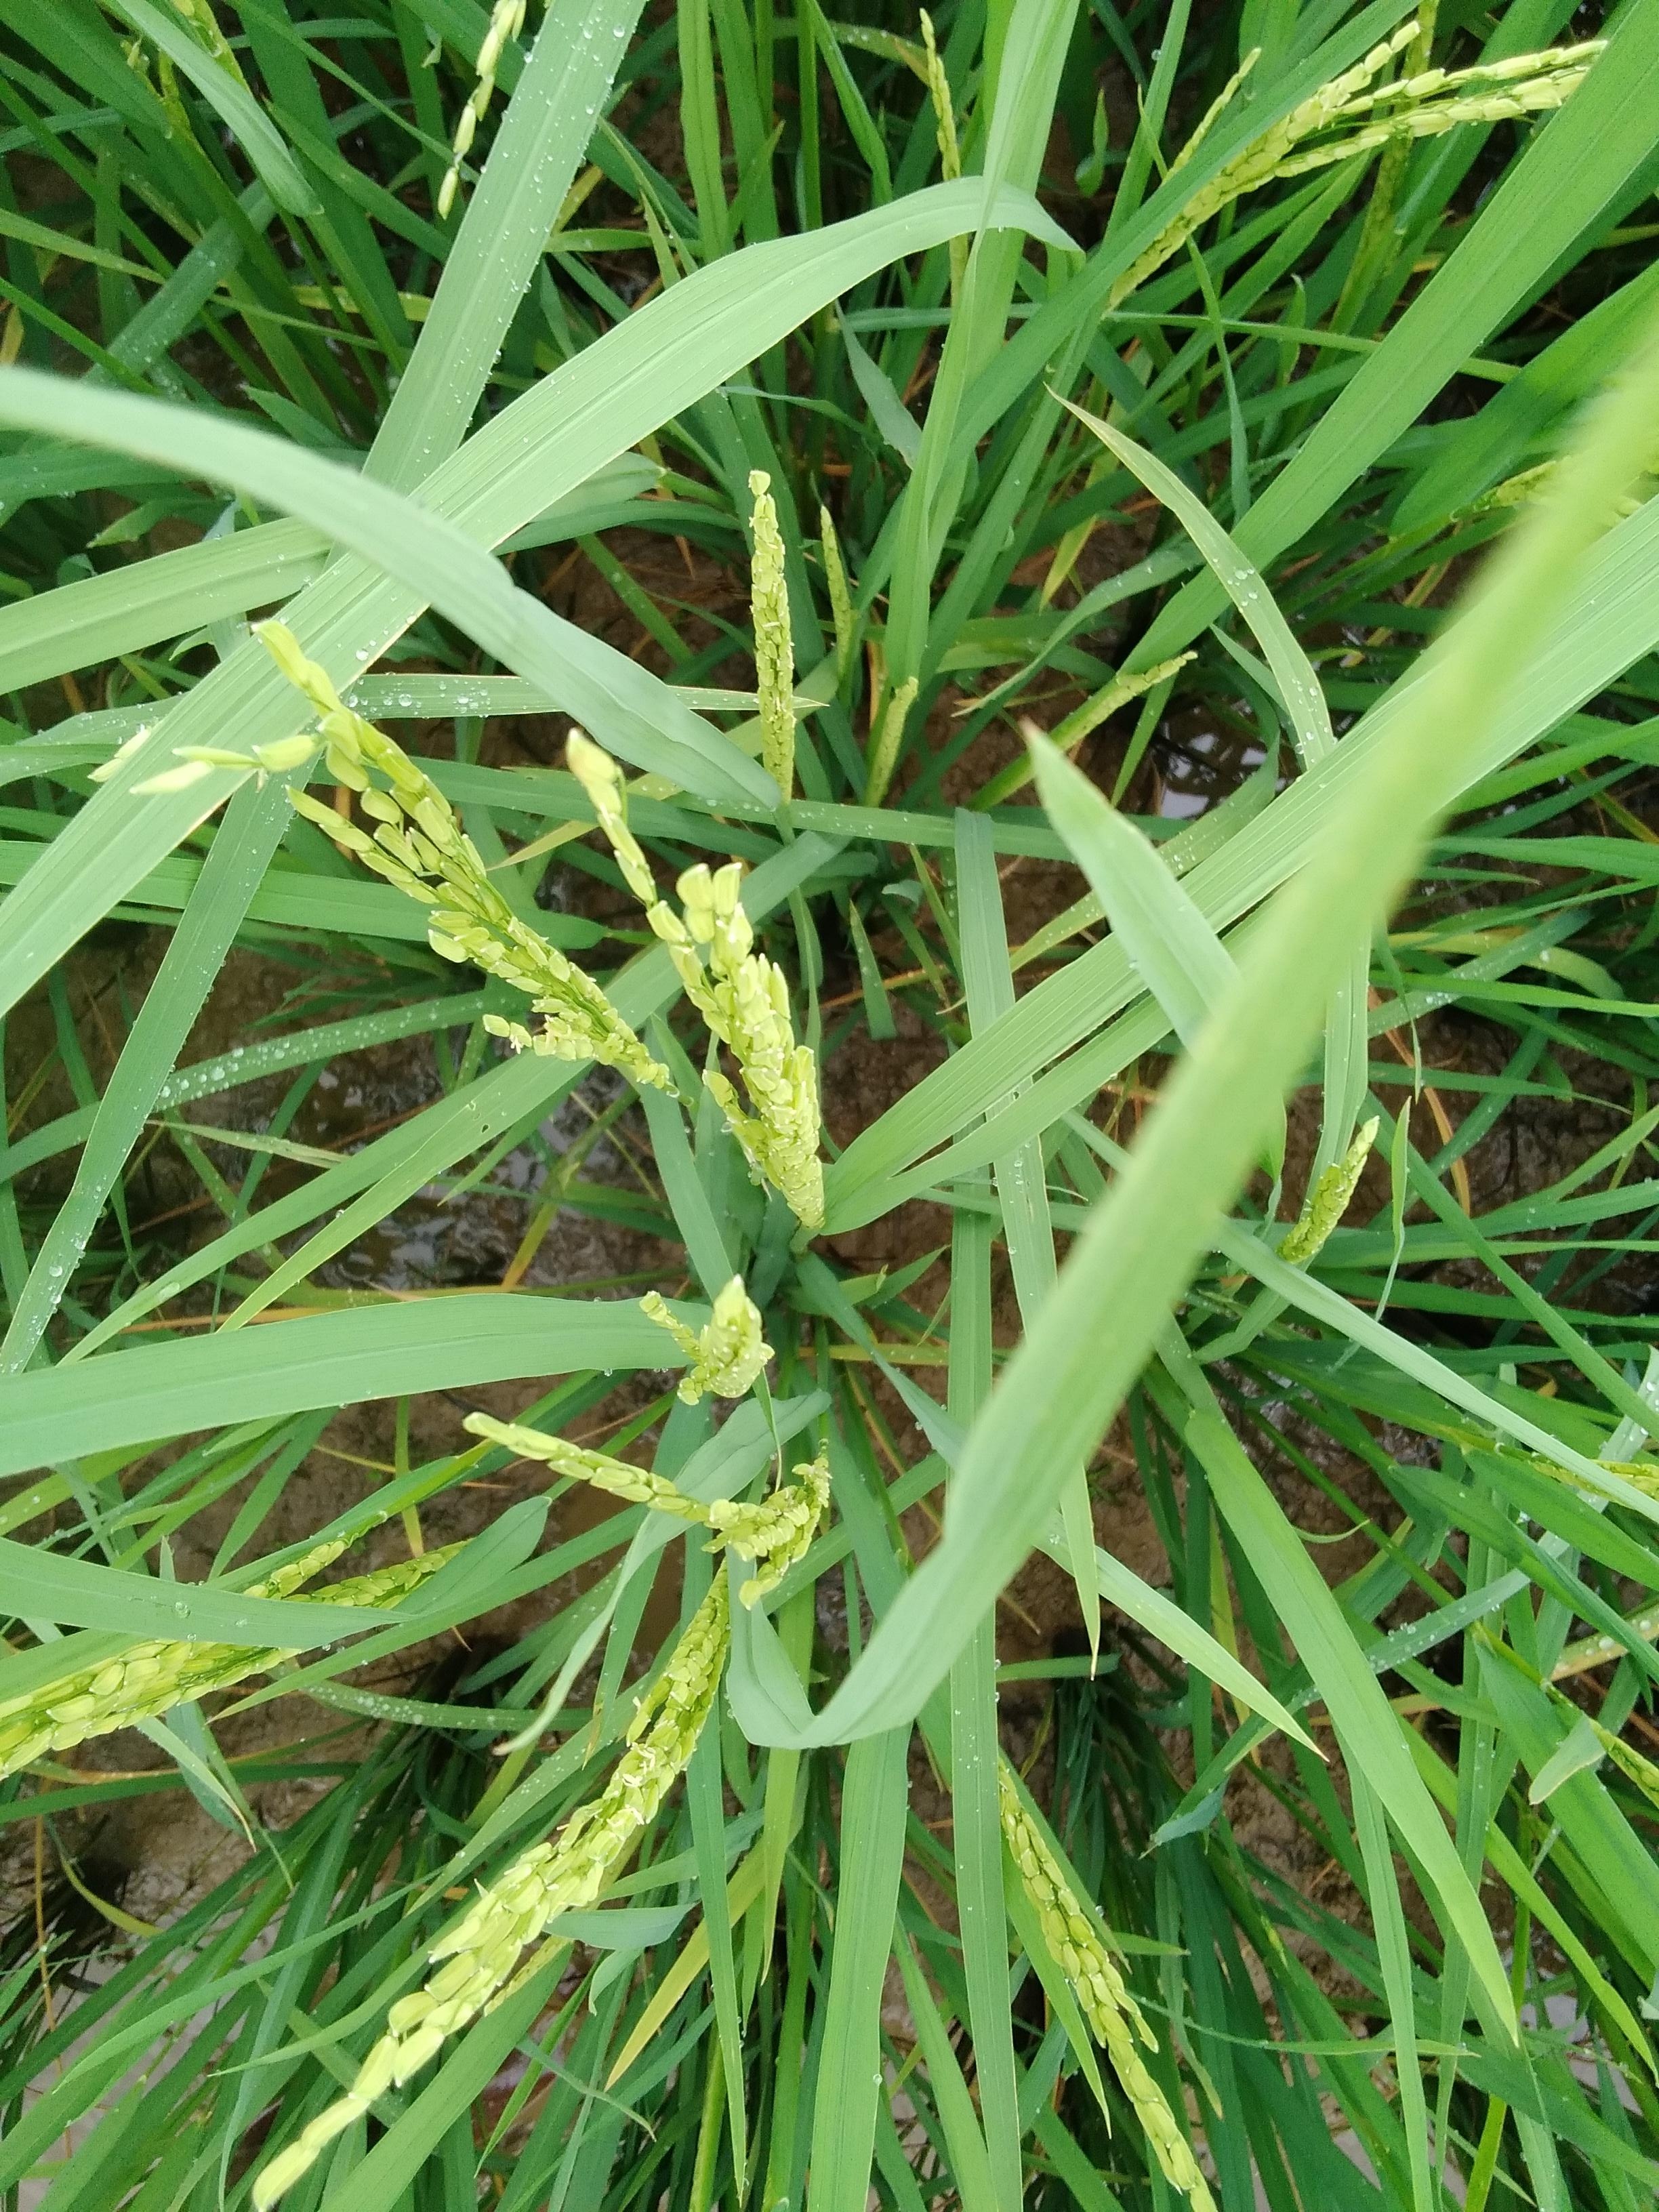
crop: rice
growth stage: flowering
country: Nigeria
